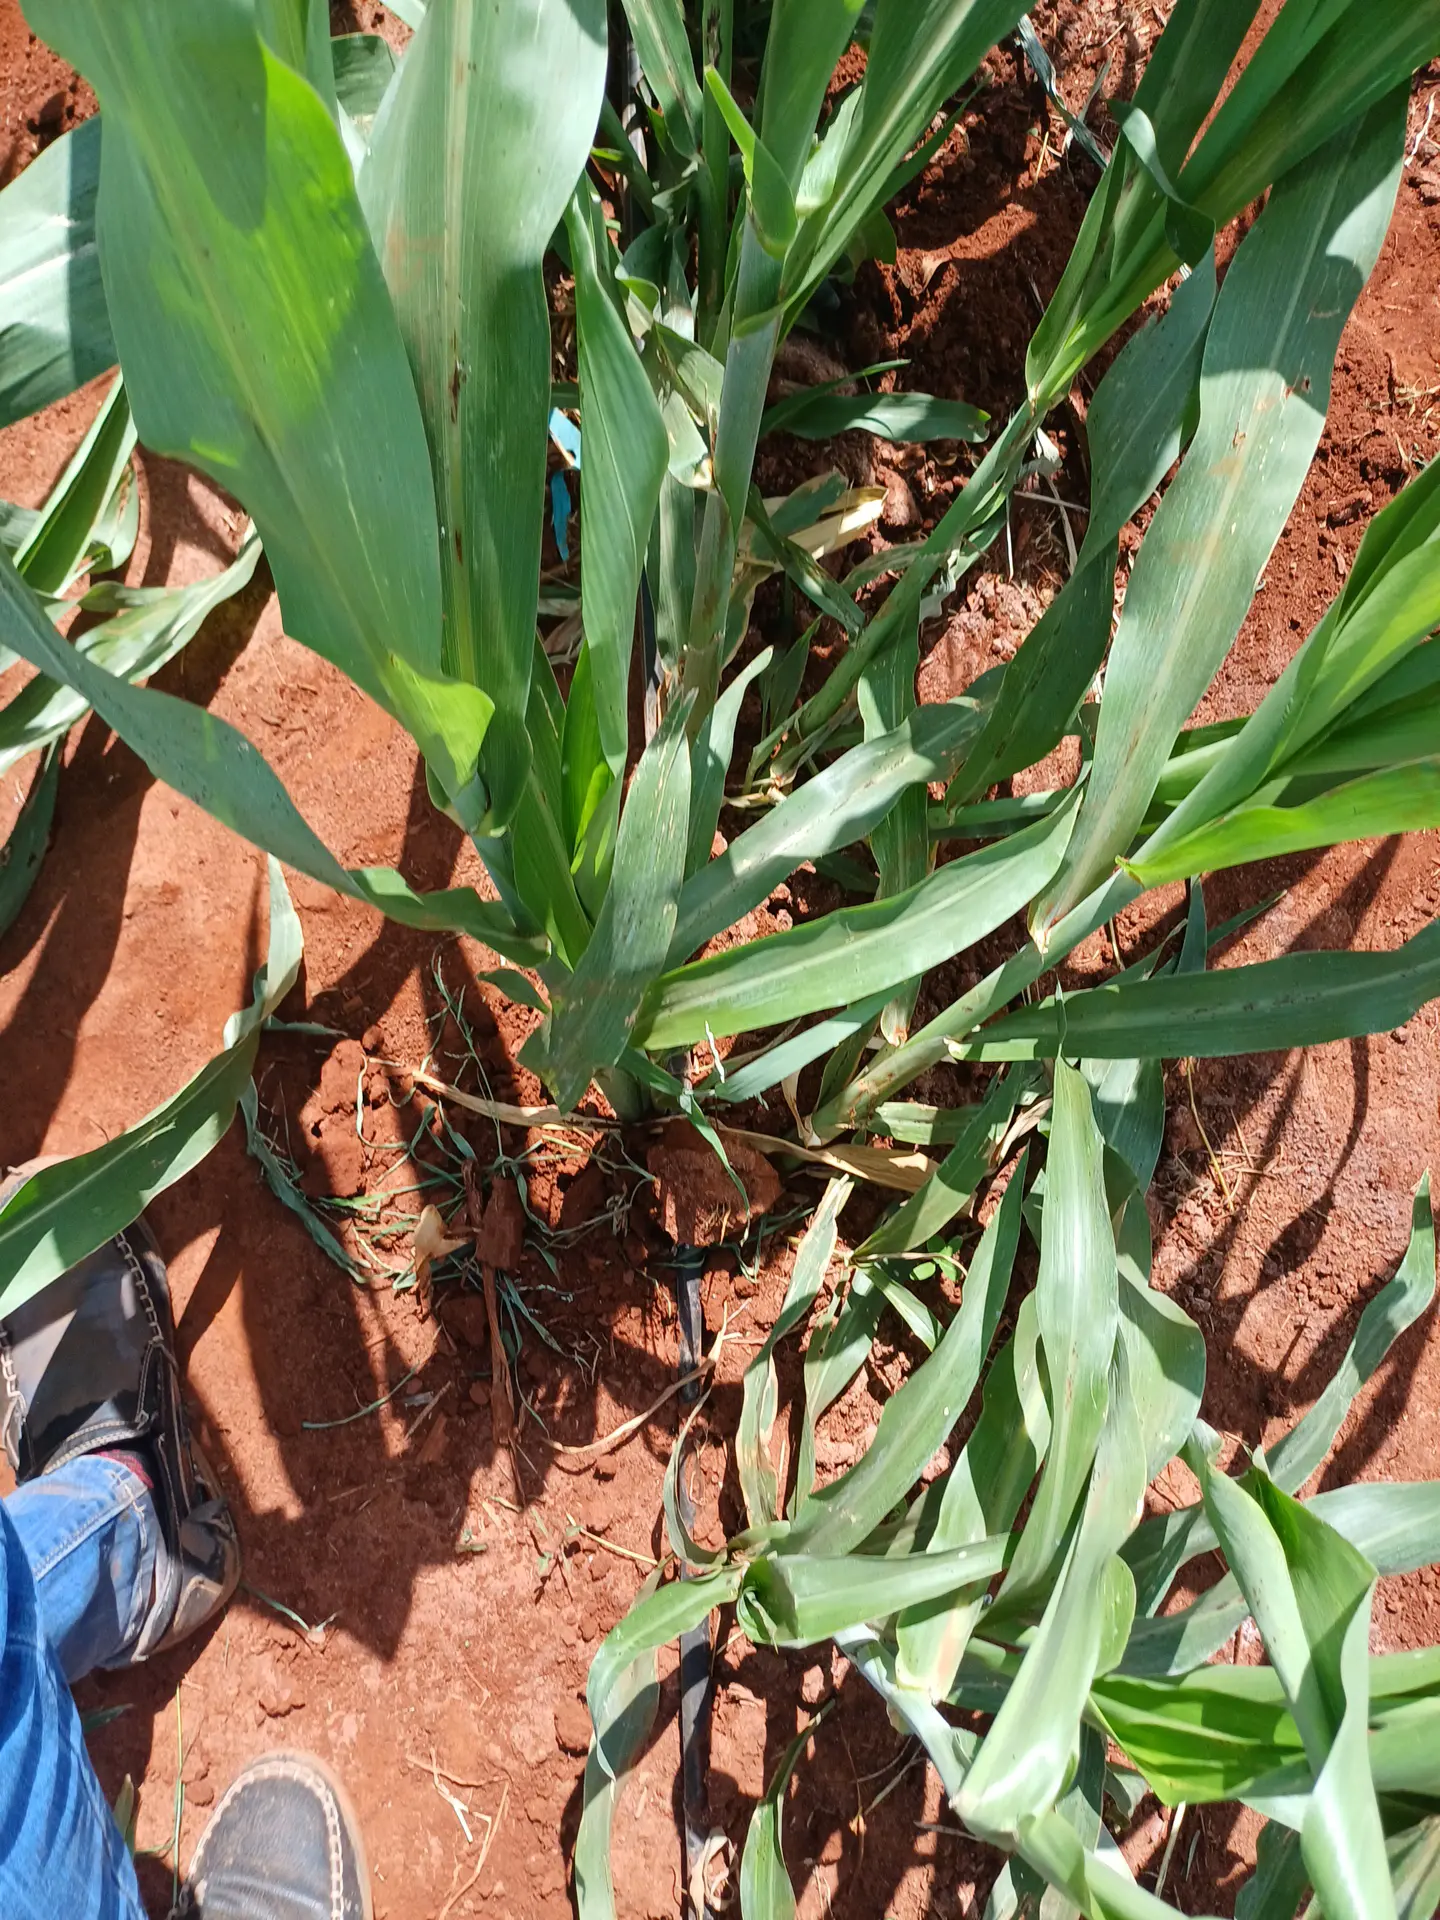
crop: sorghum
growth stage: vegetative
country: Kenya
